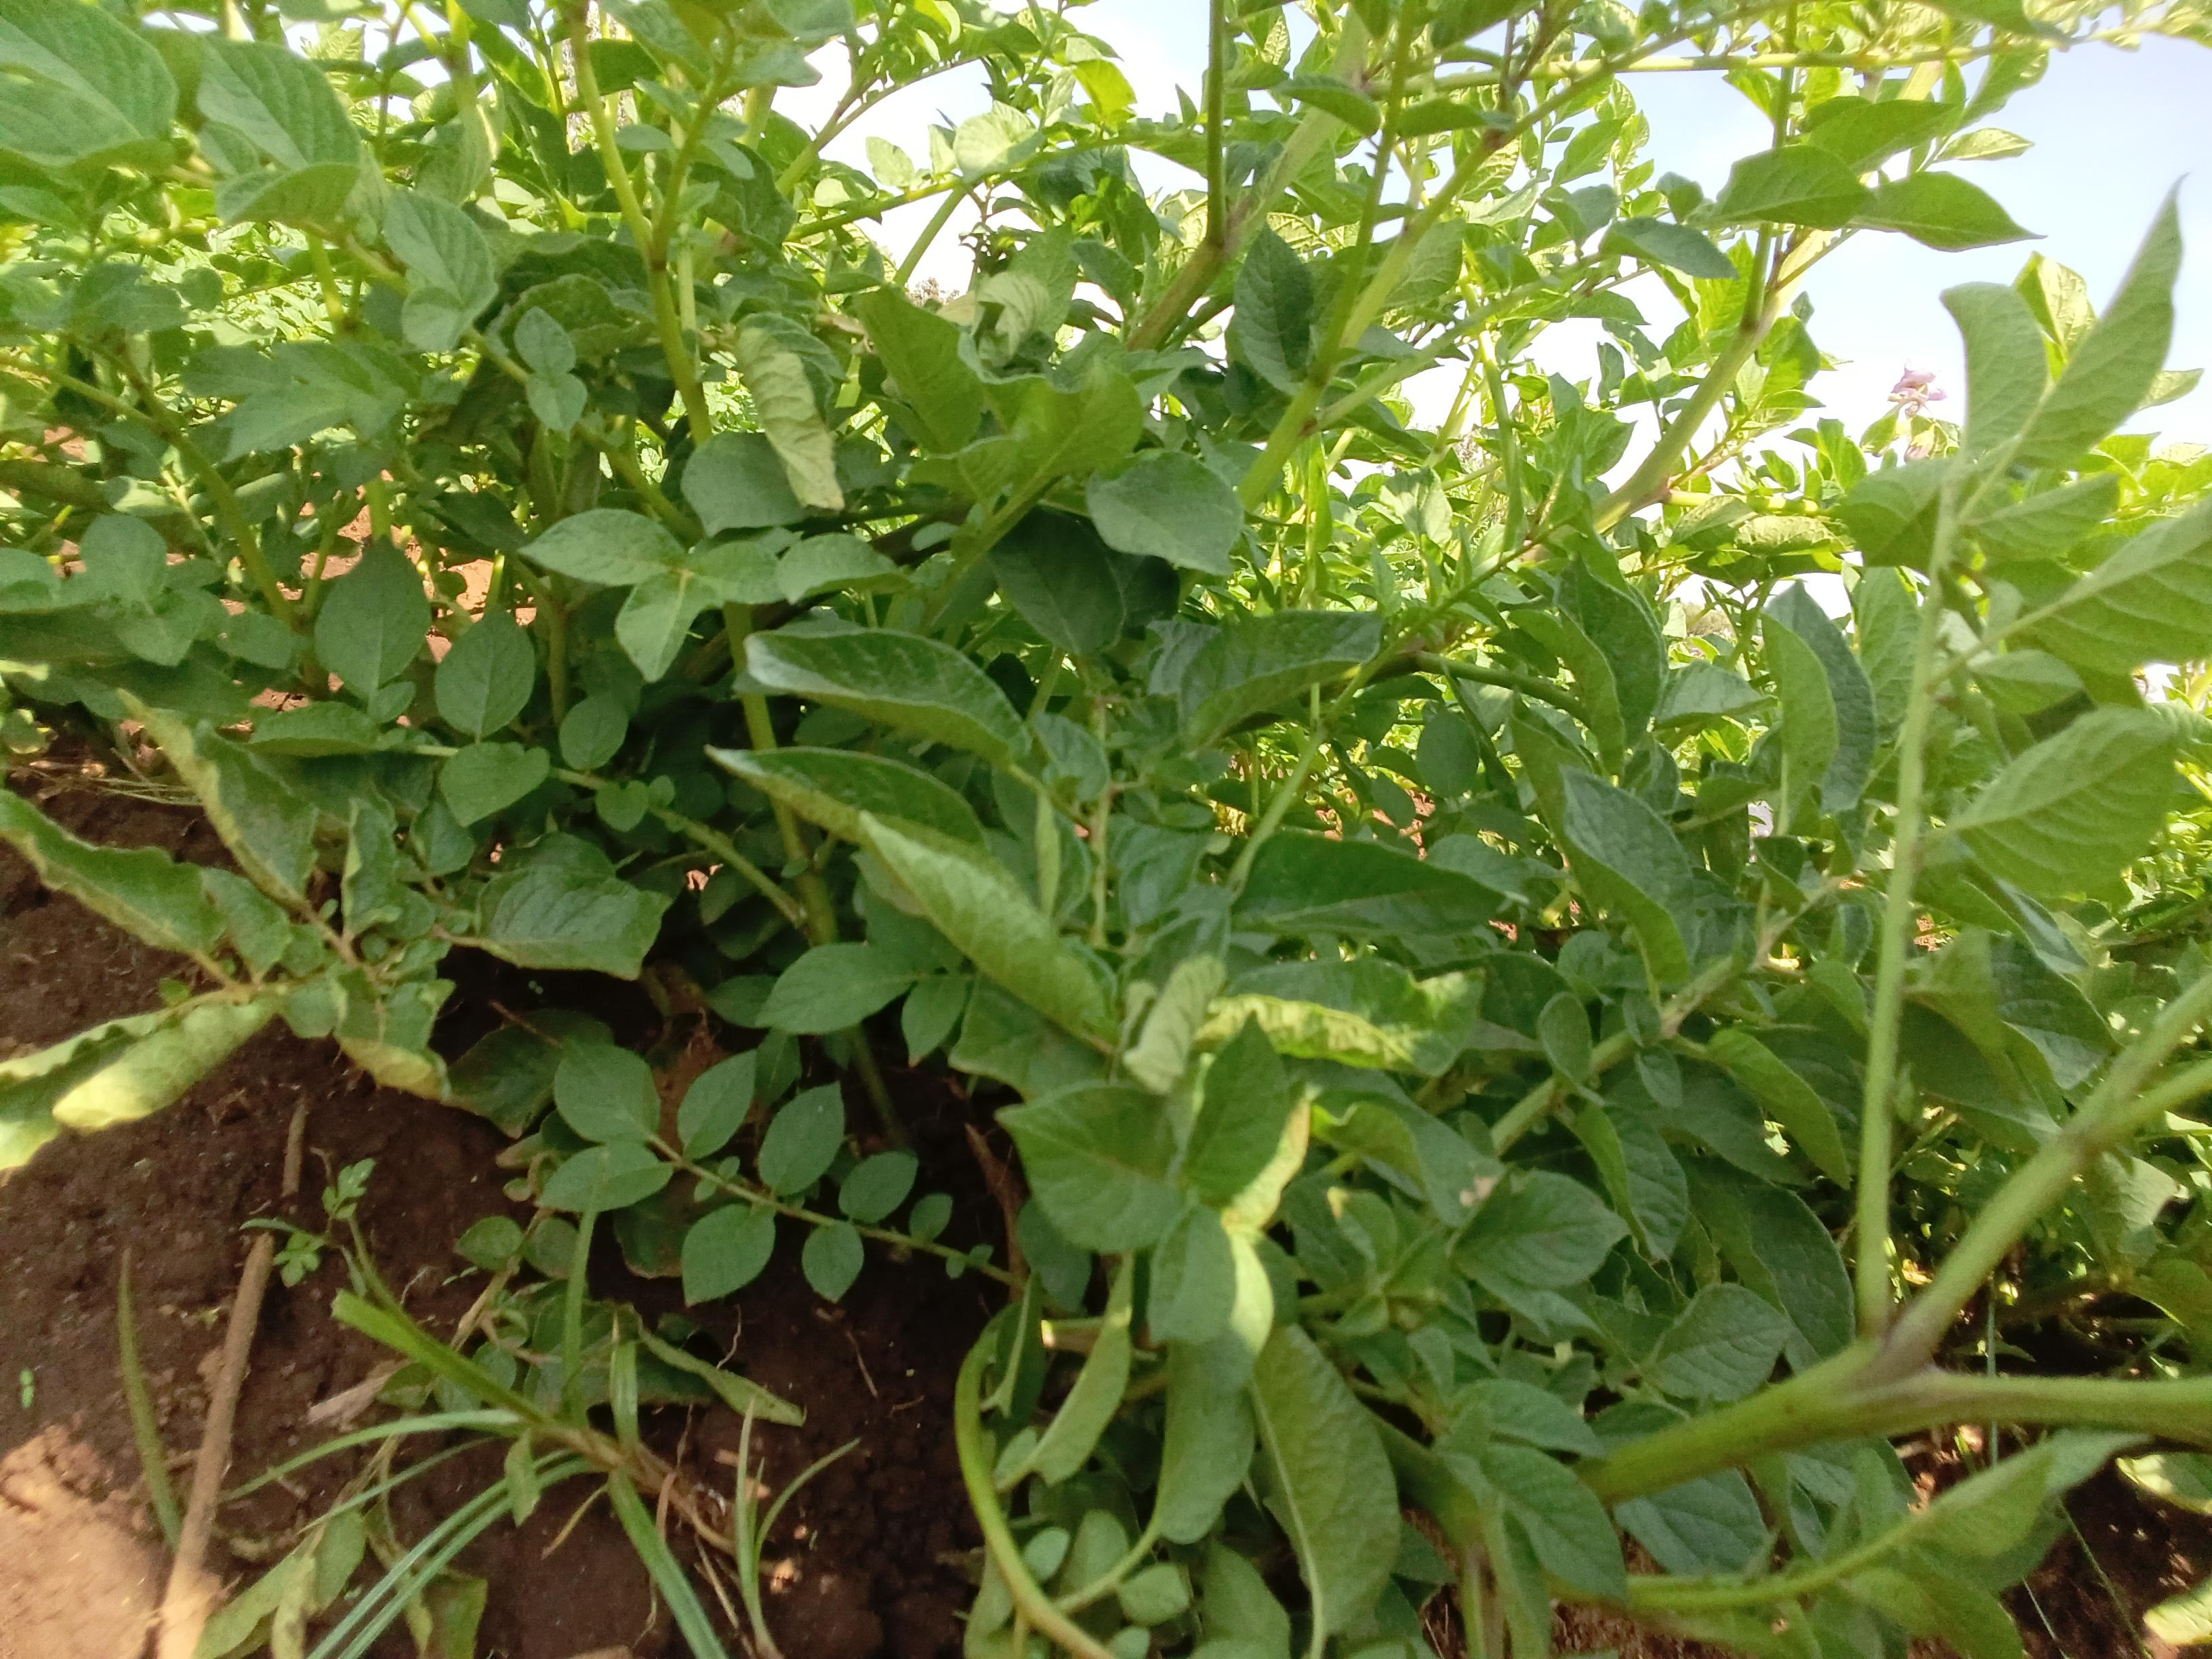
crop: potato
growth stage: flowering
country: Kenya
